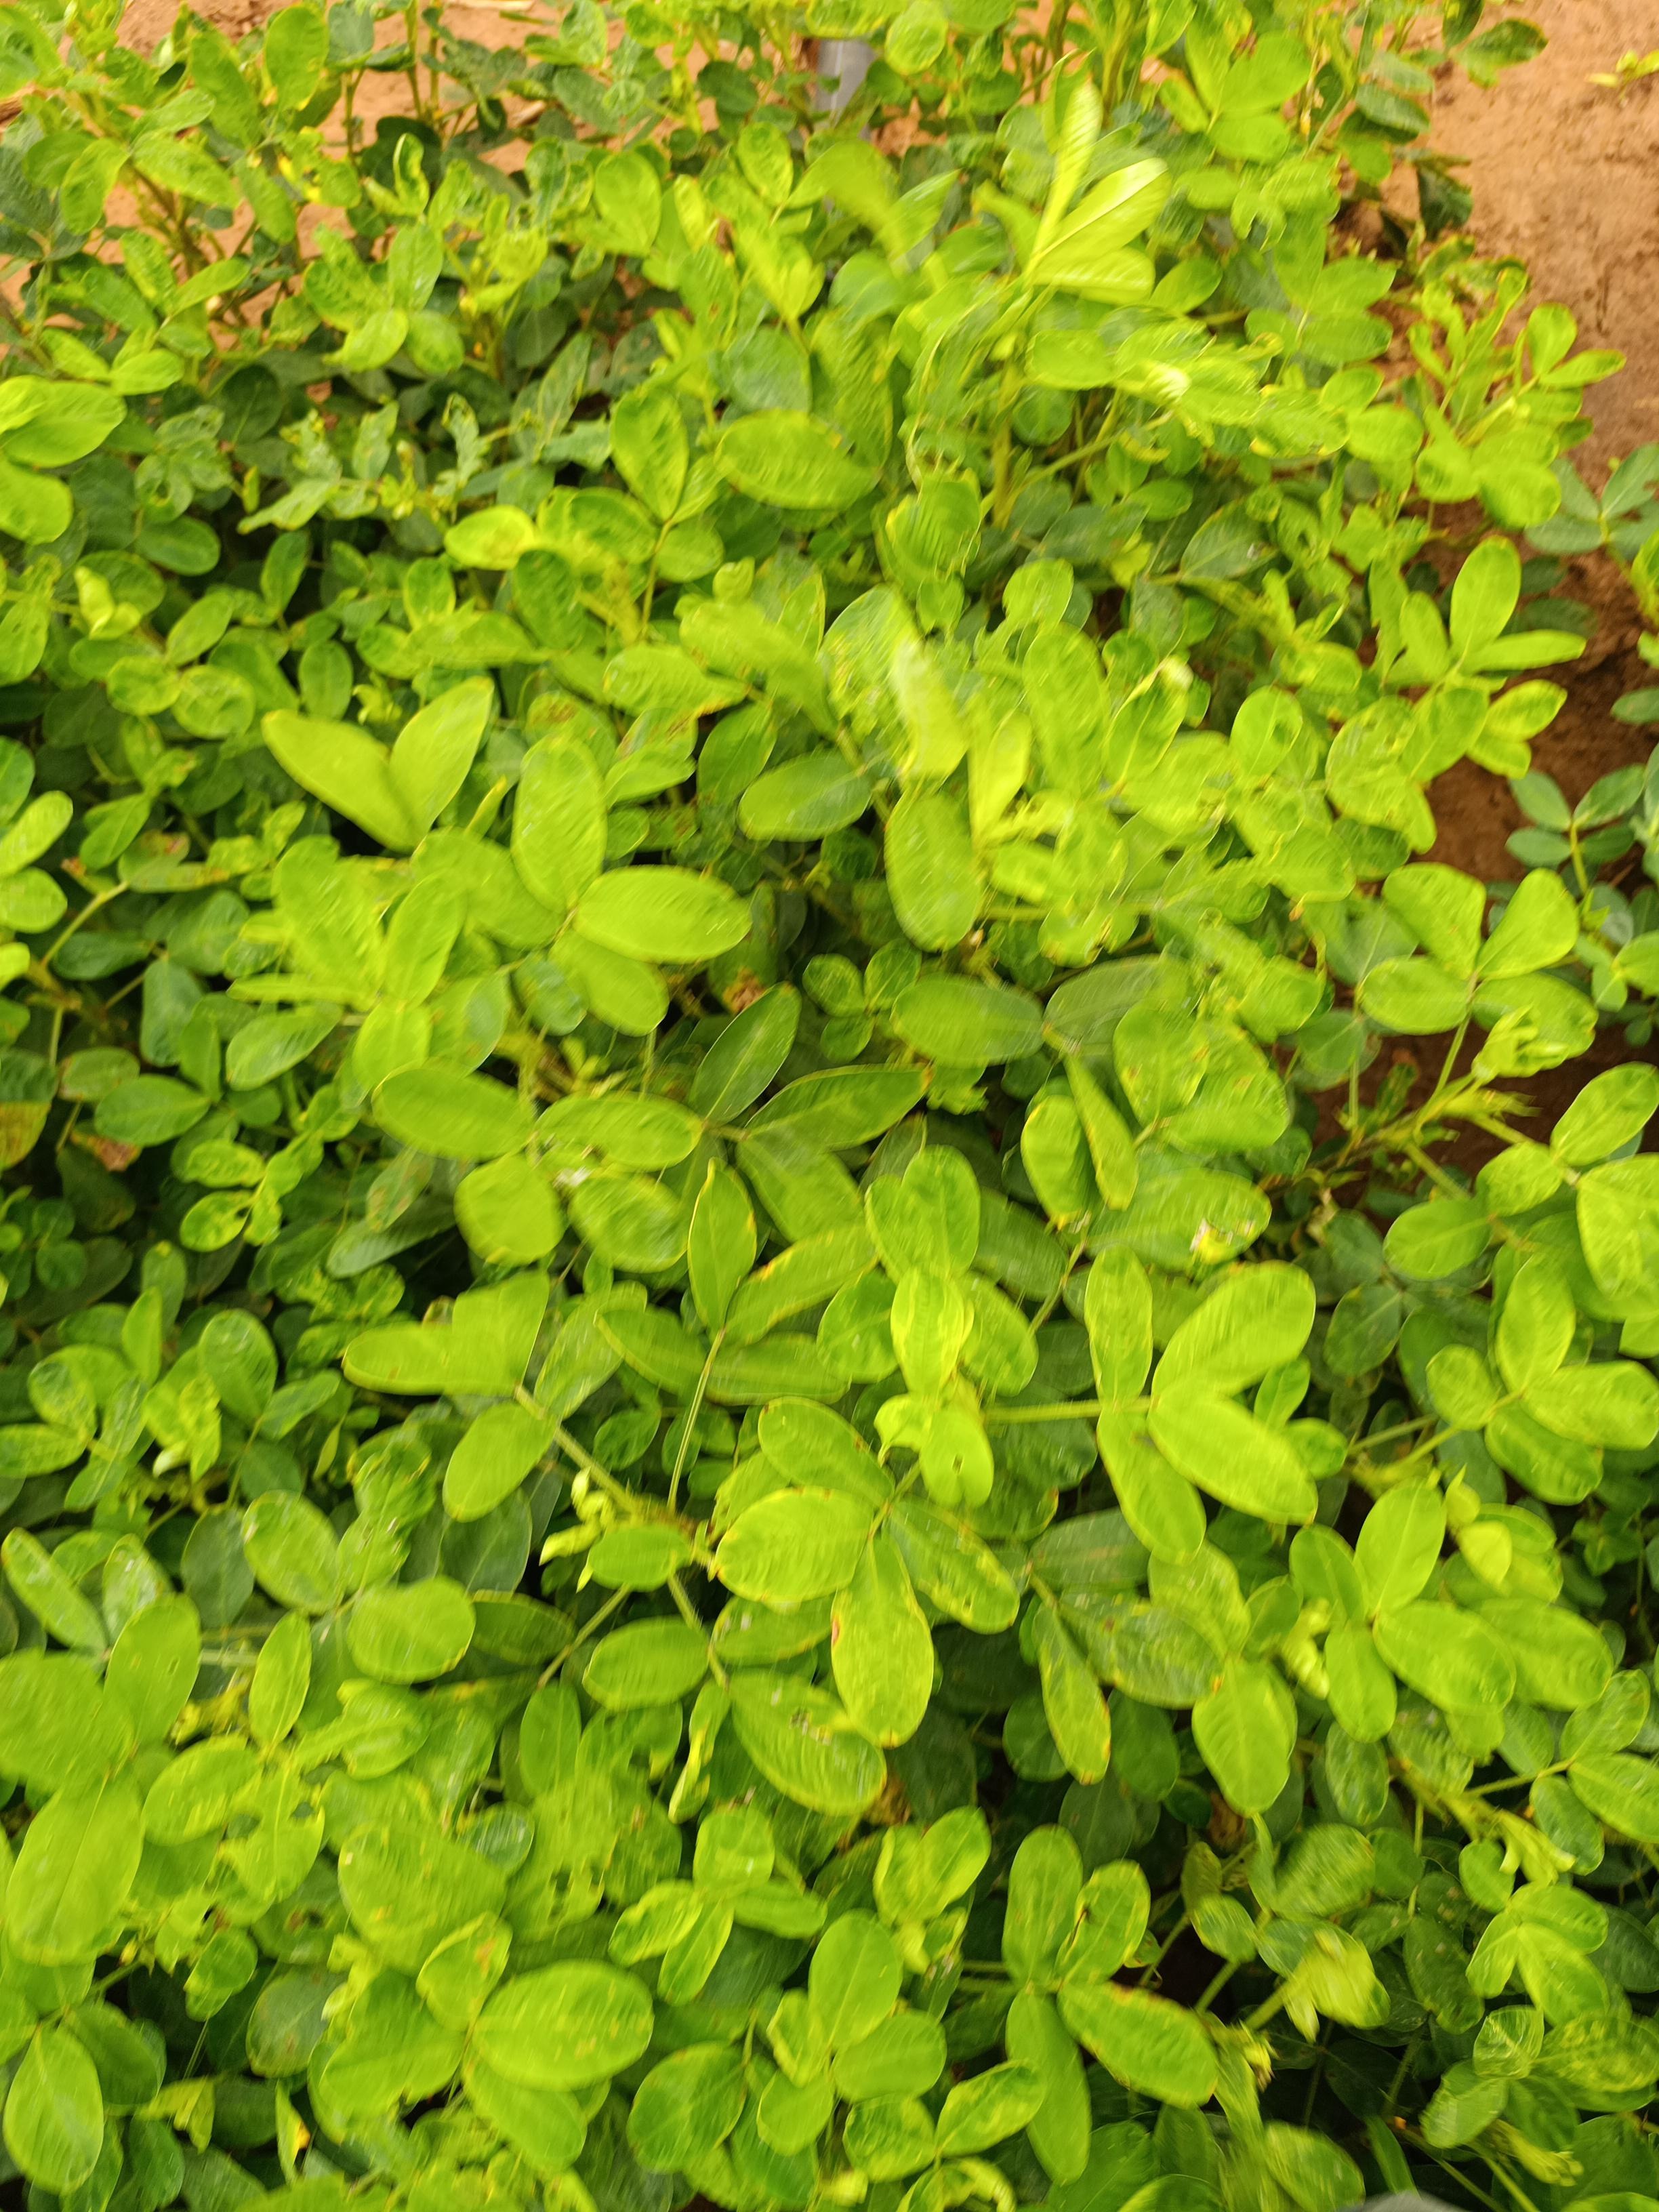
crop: groundnut
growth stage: pegging
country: Kenya
